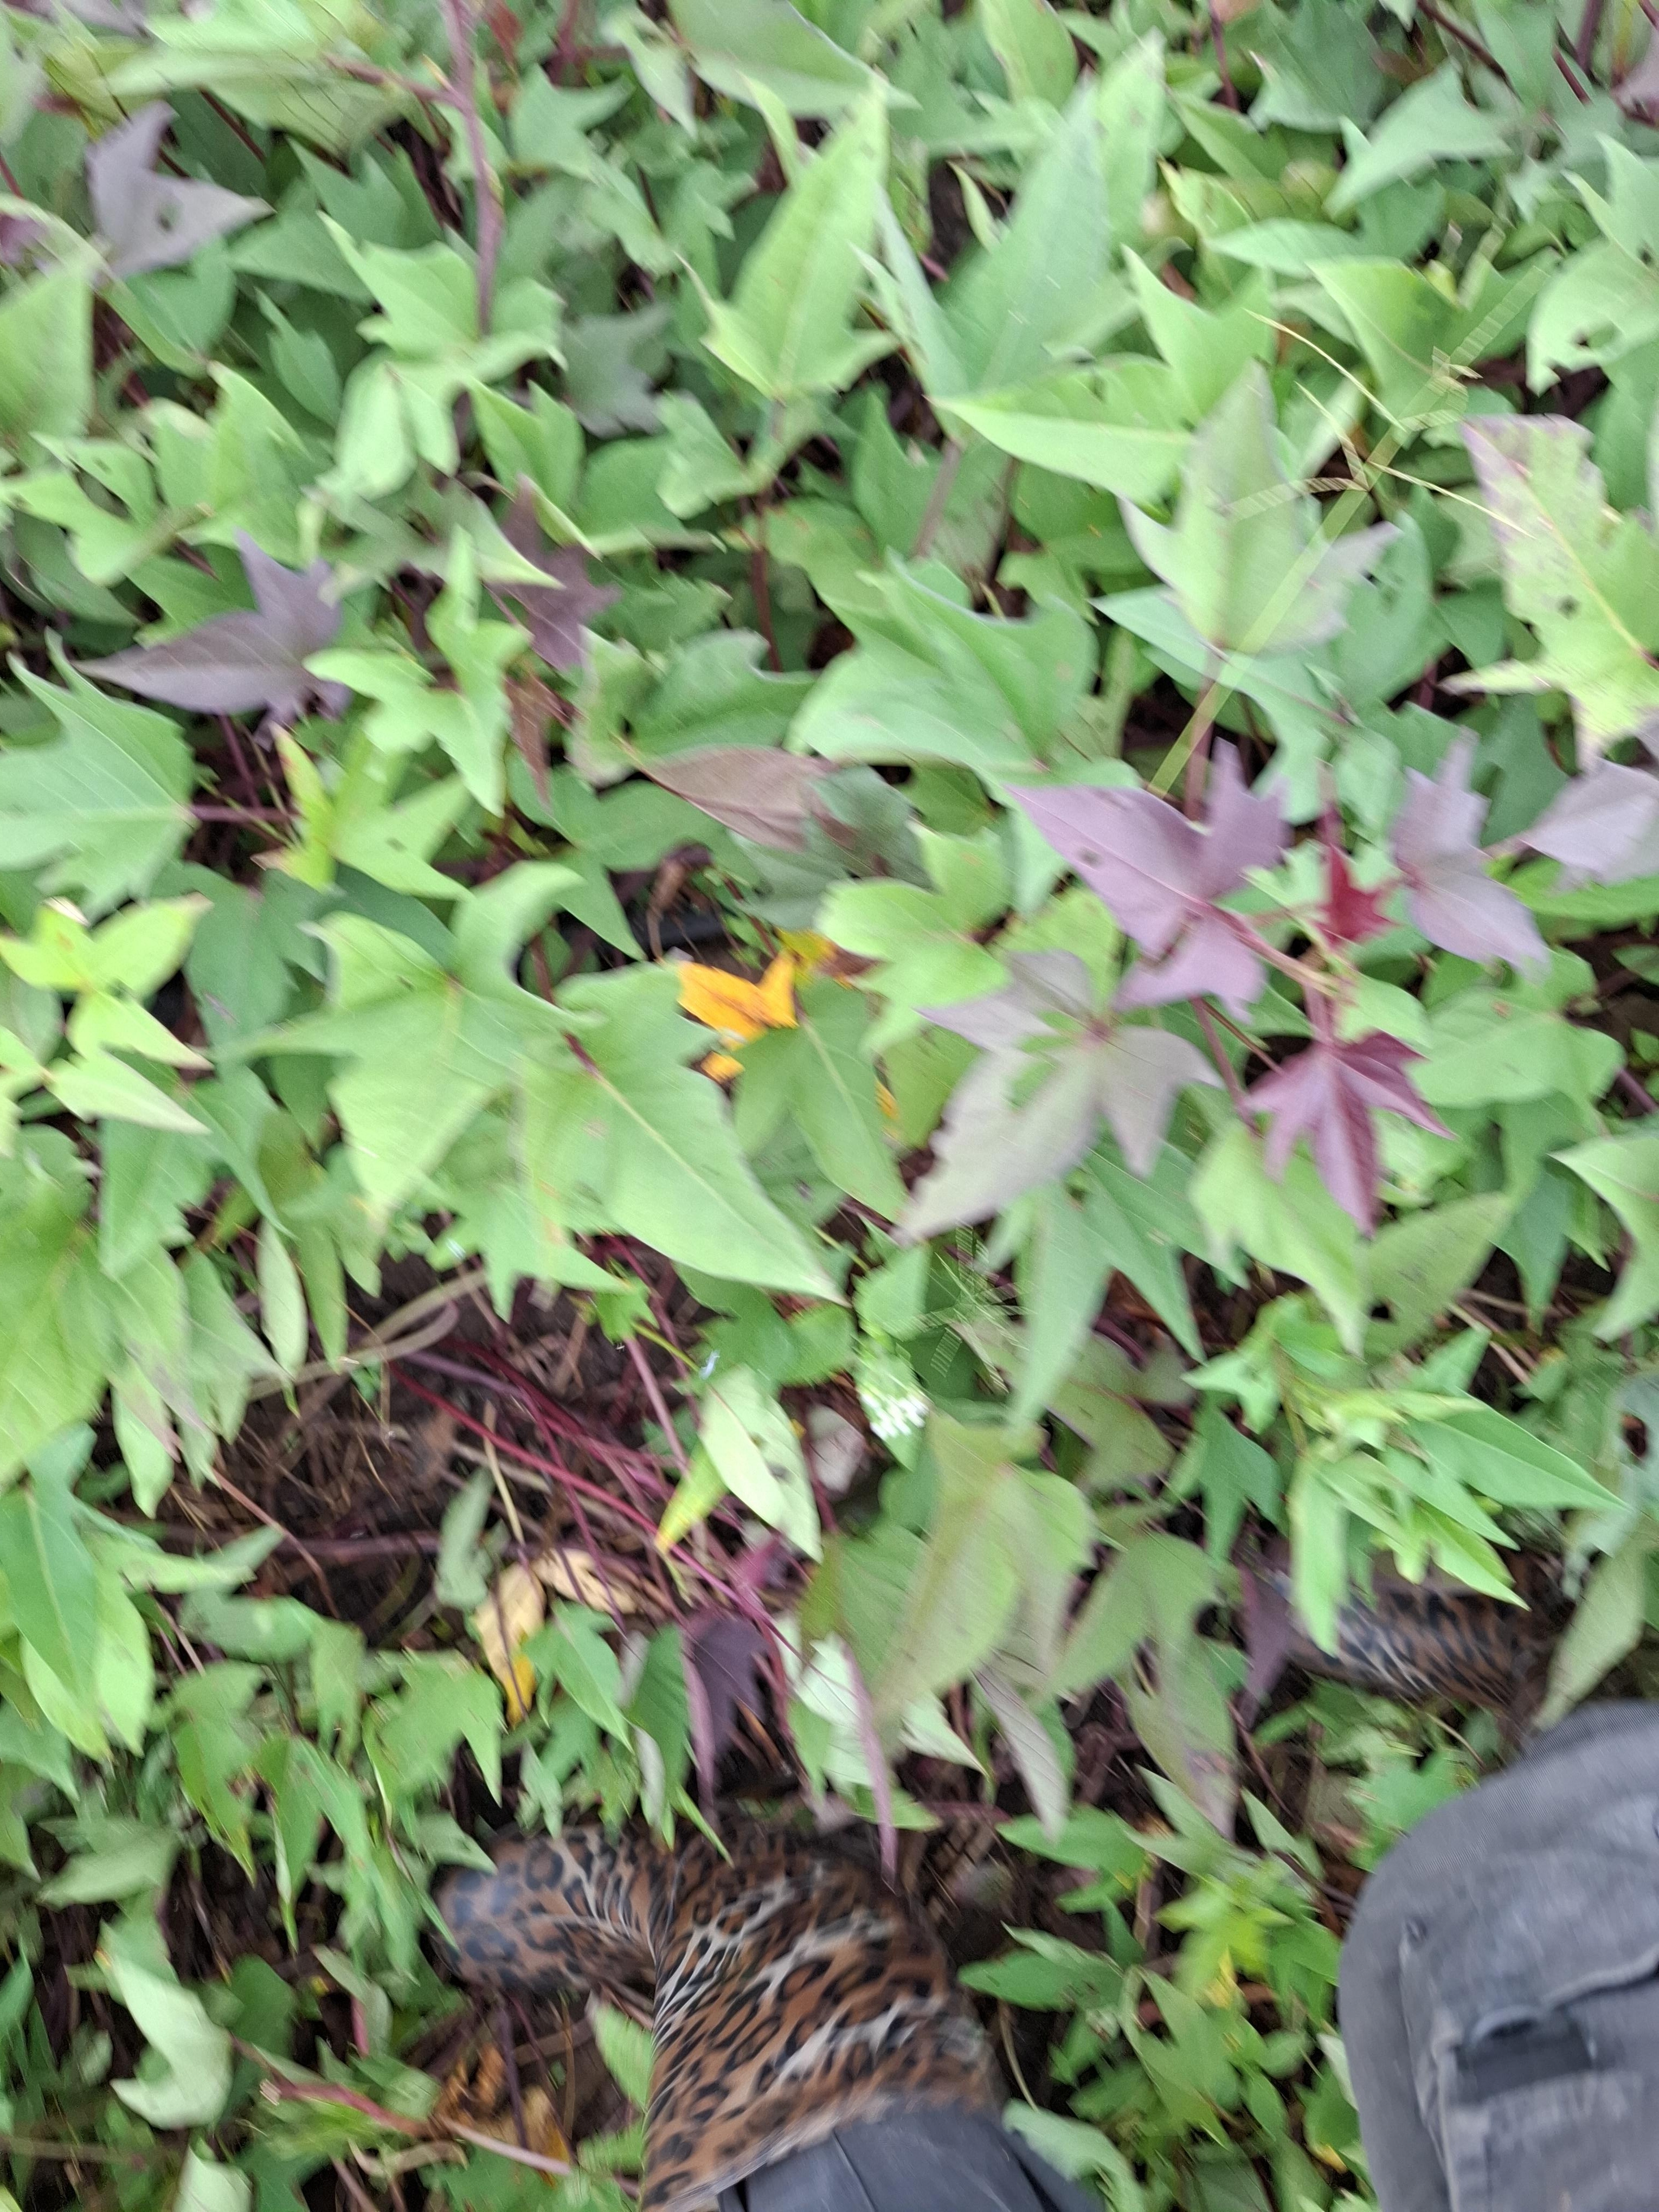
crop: sweet potato
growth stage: flowering
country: Tanzania
